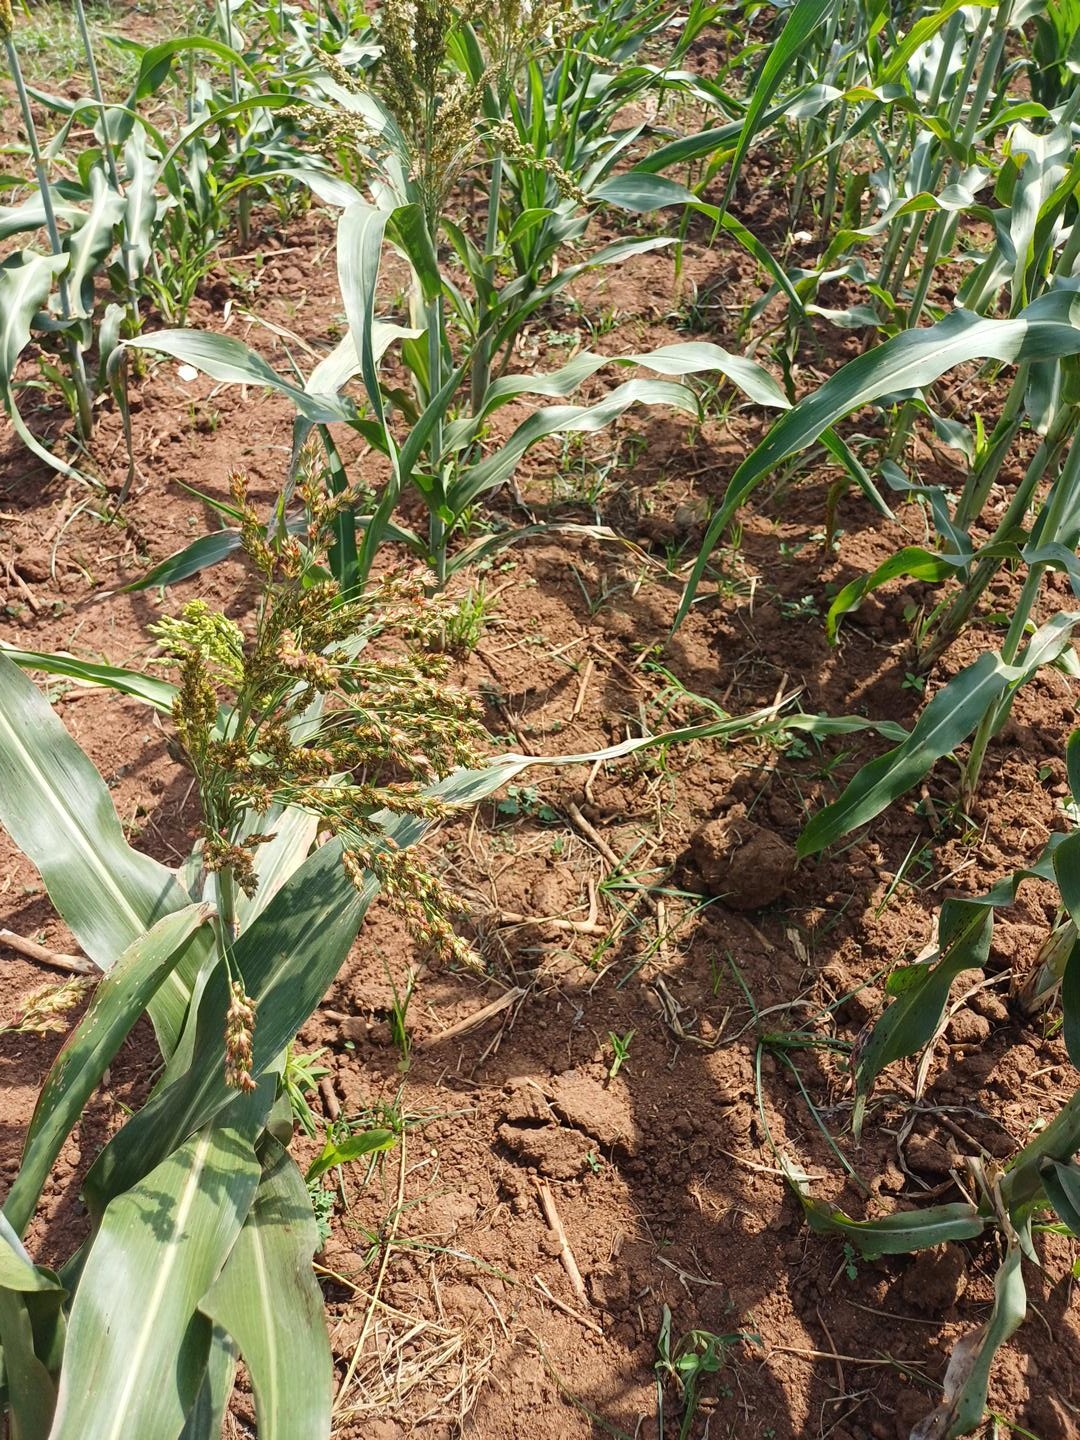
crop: sorghum
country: Kenya
